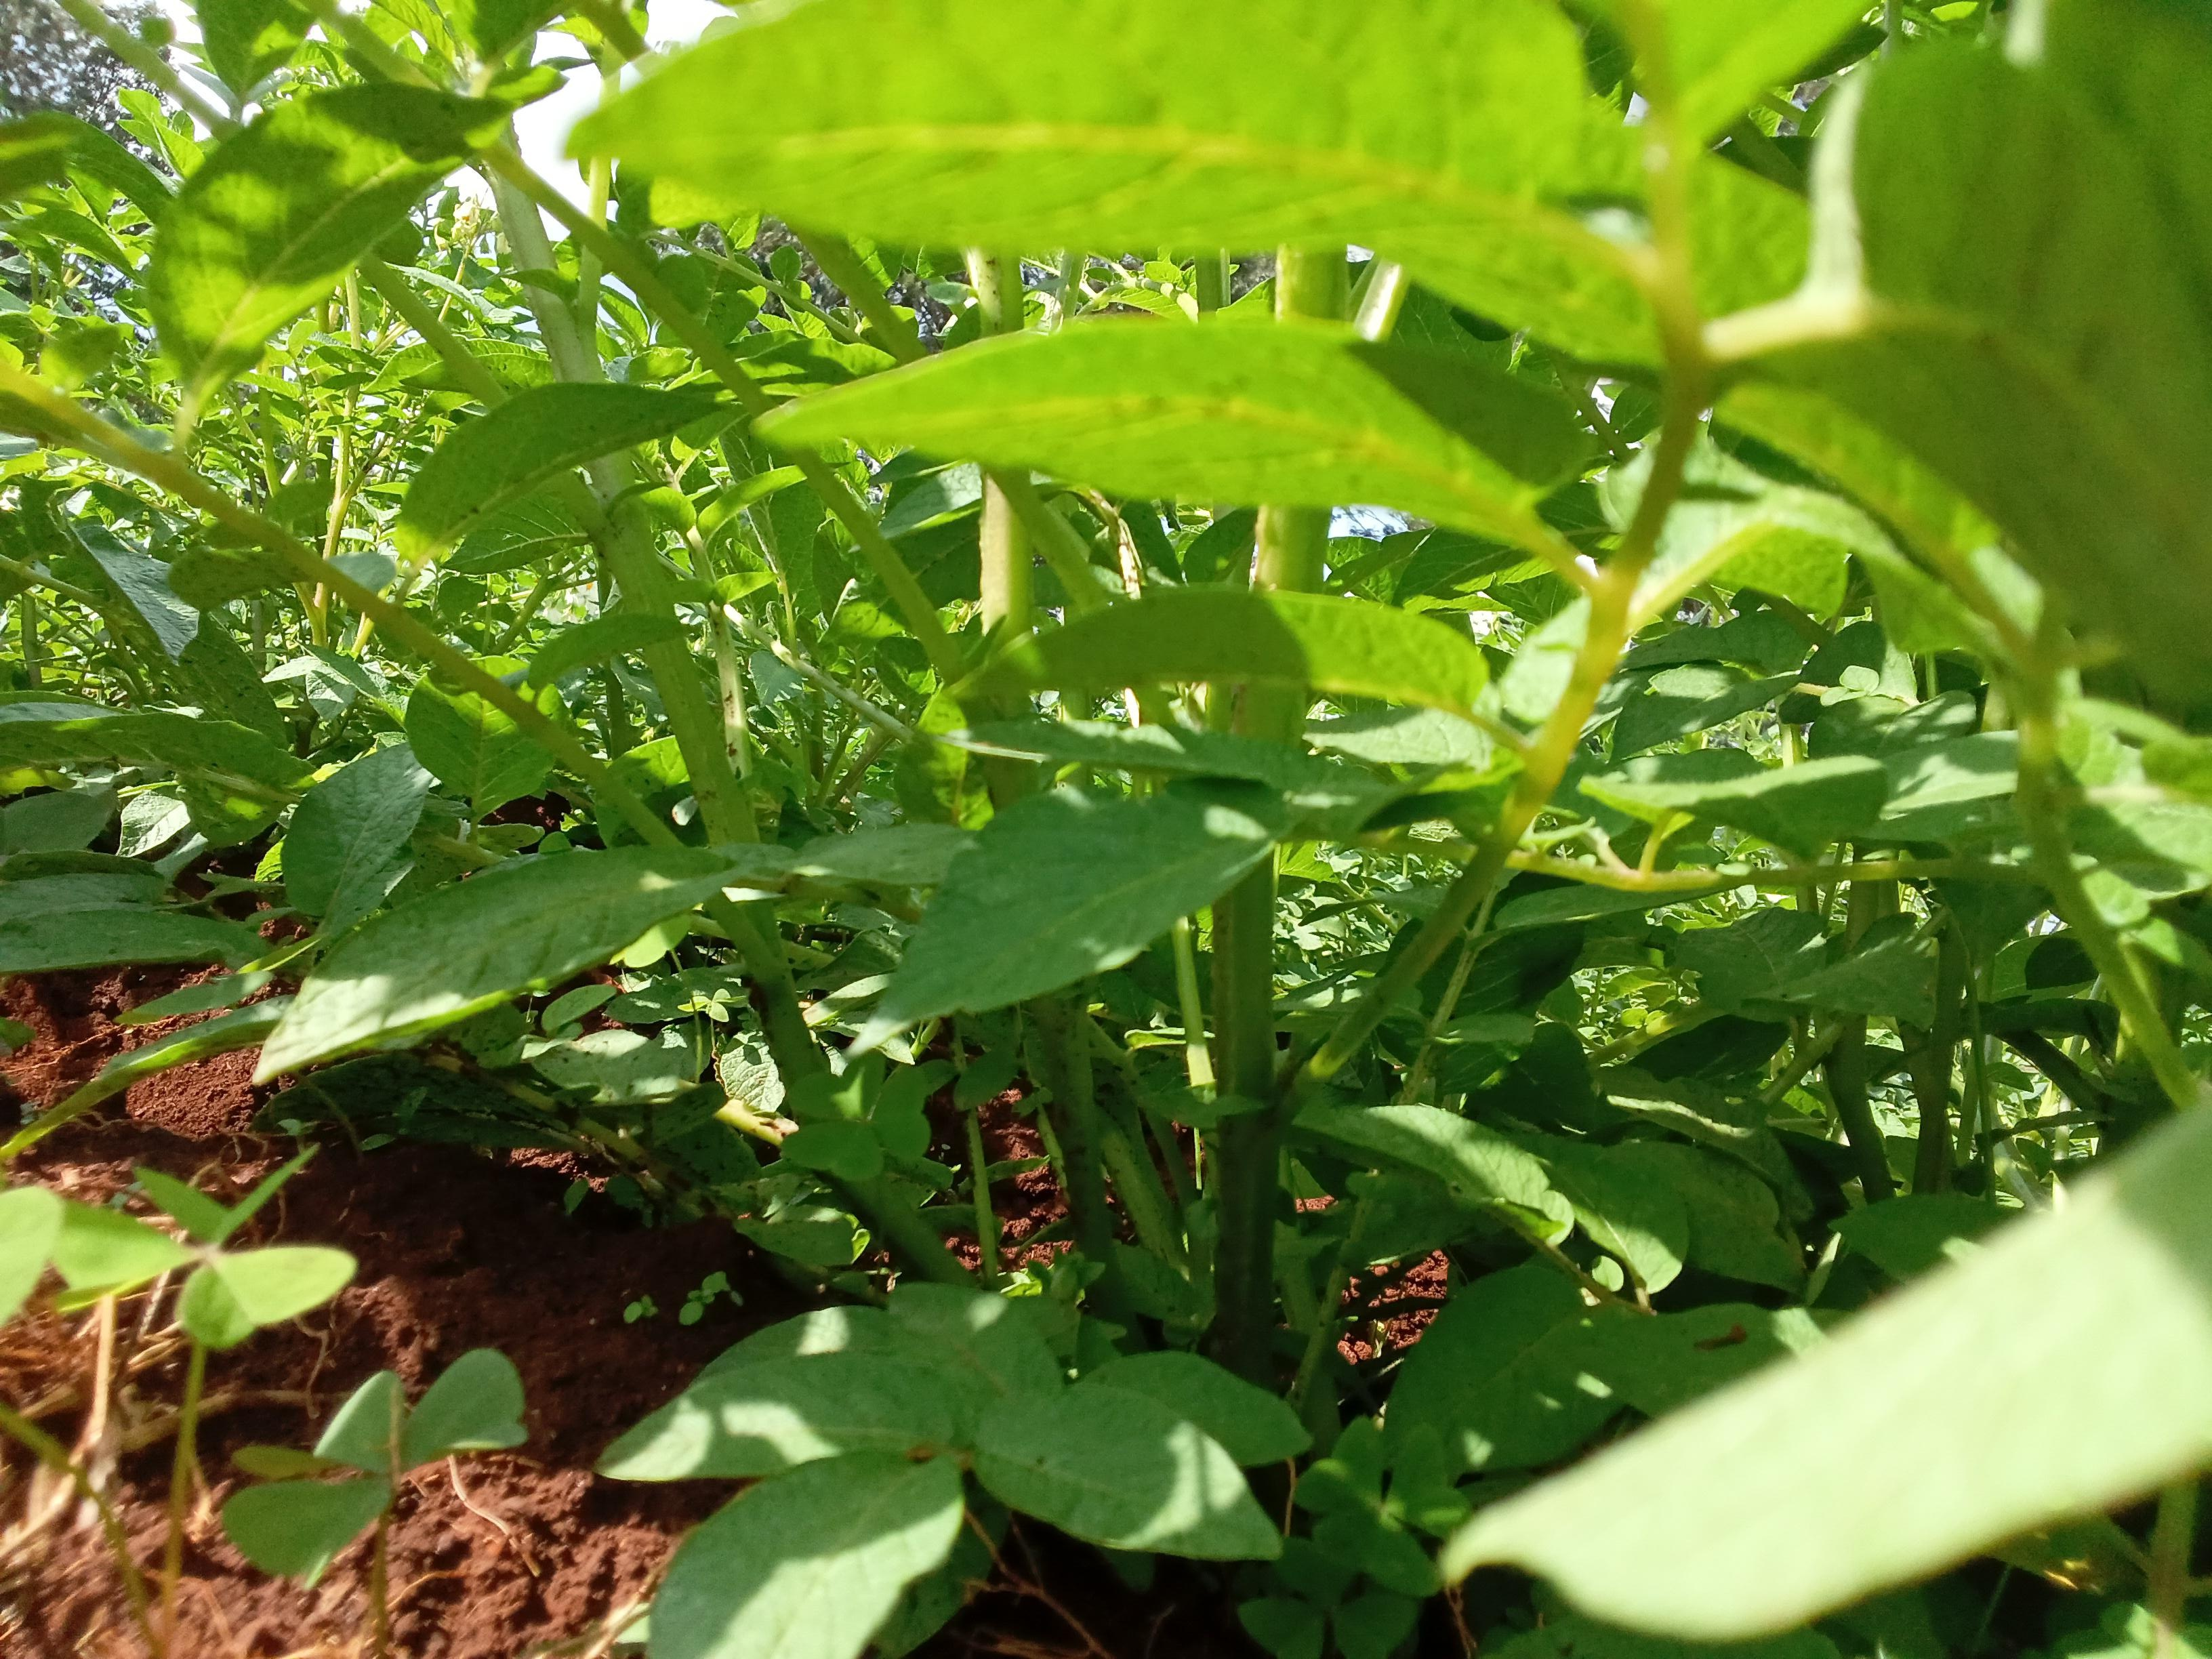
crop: potato
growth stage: flowering
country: Kenya
